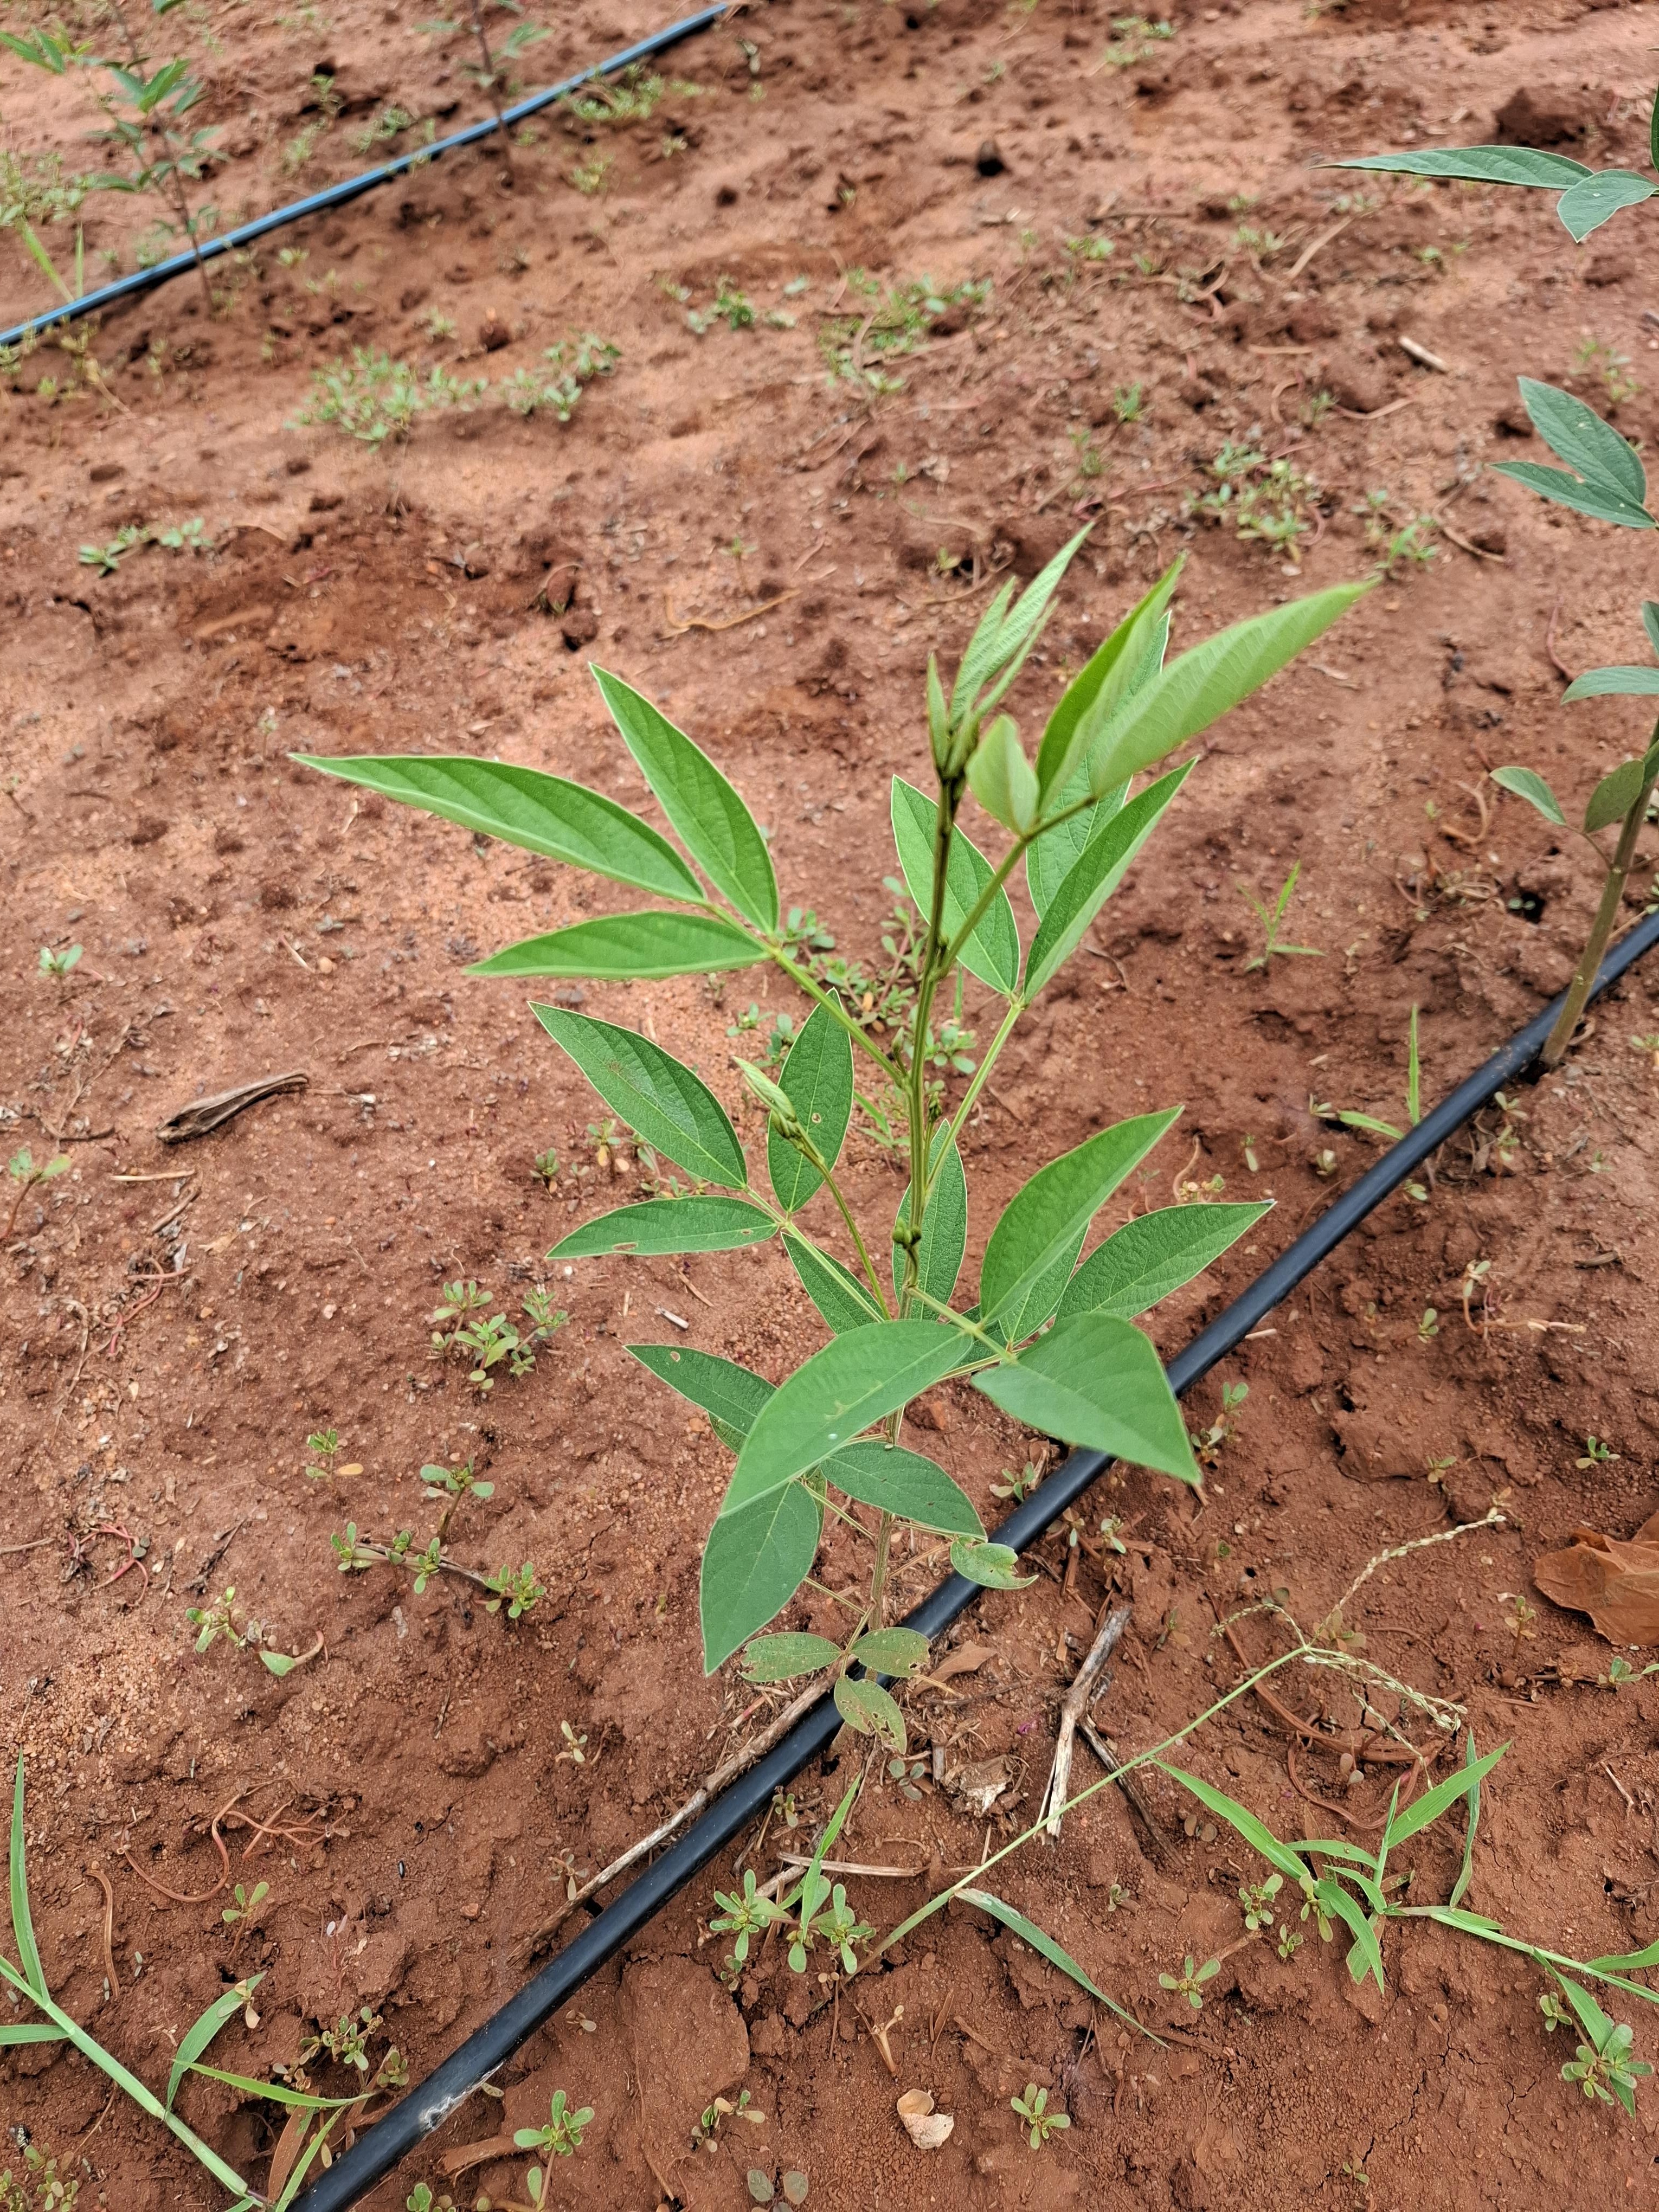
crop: pigeonpea
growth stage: flowering
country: Kenya
